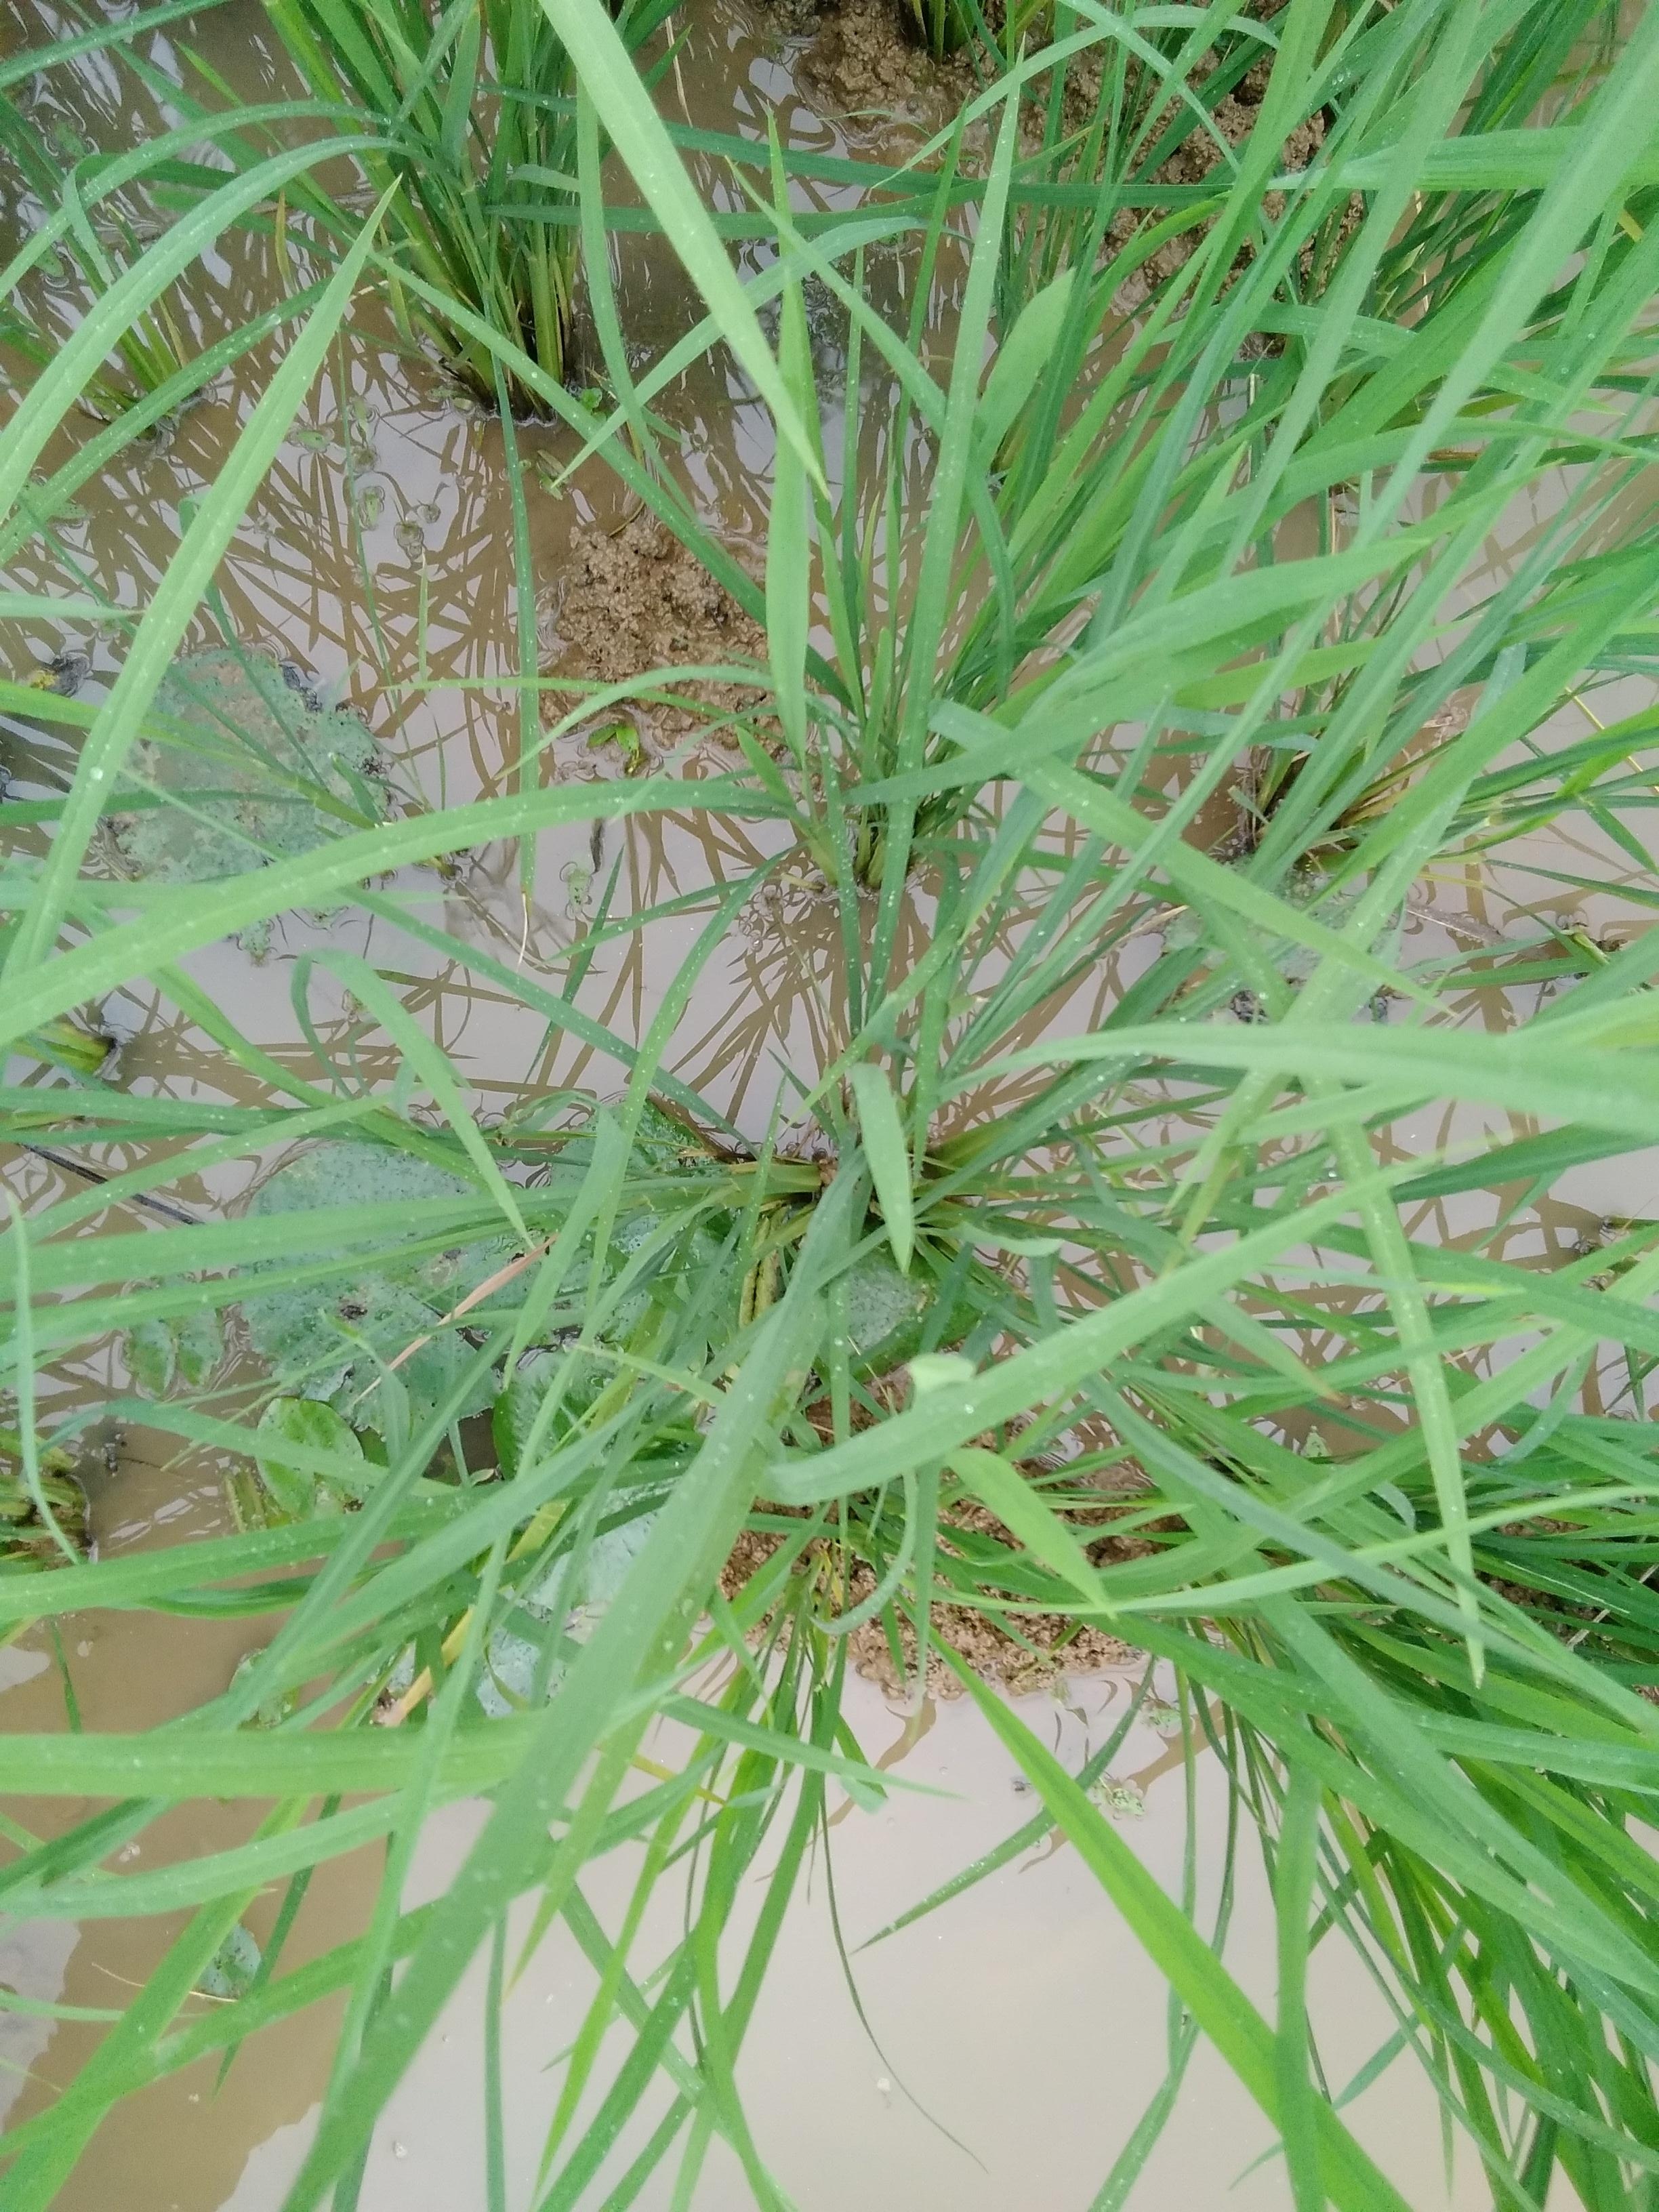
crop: rice
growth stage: vegetative
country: Nigeria
